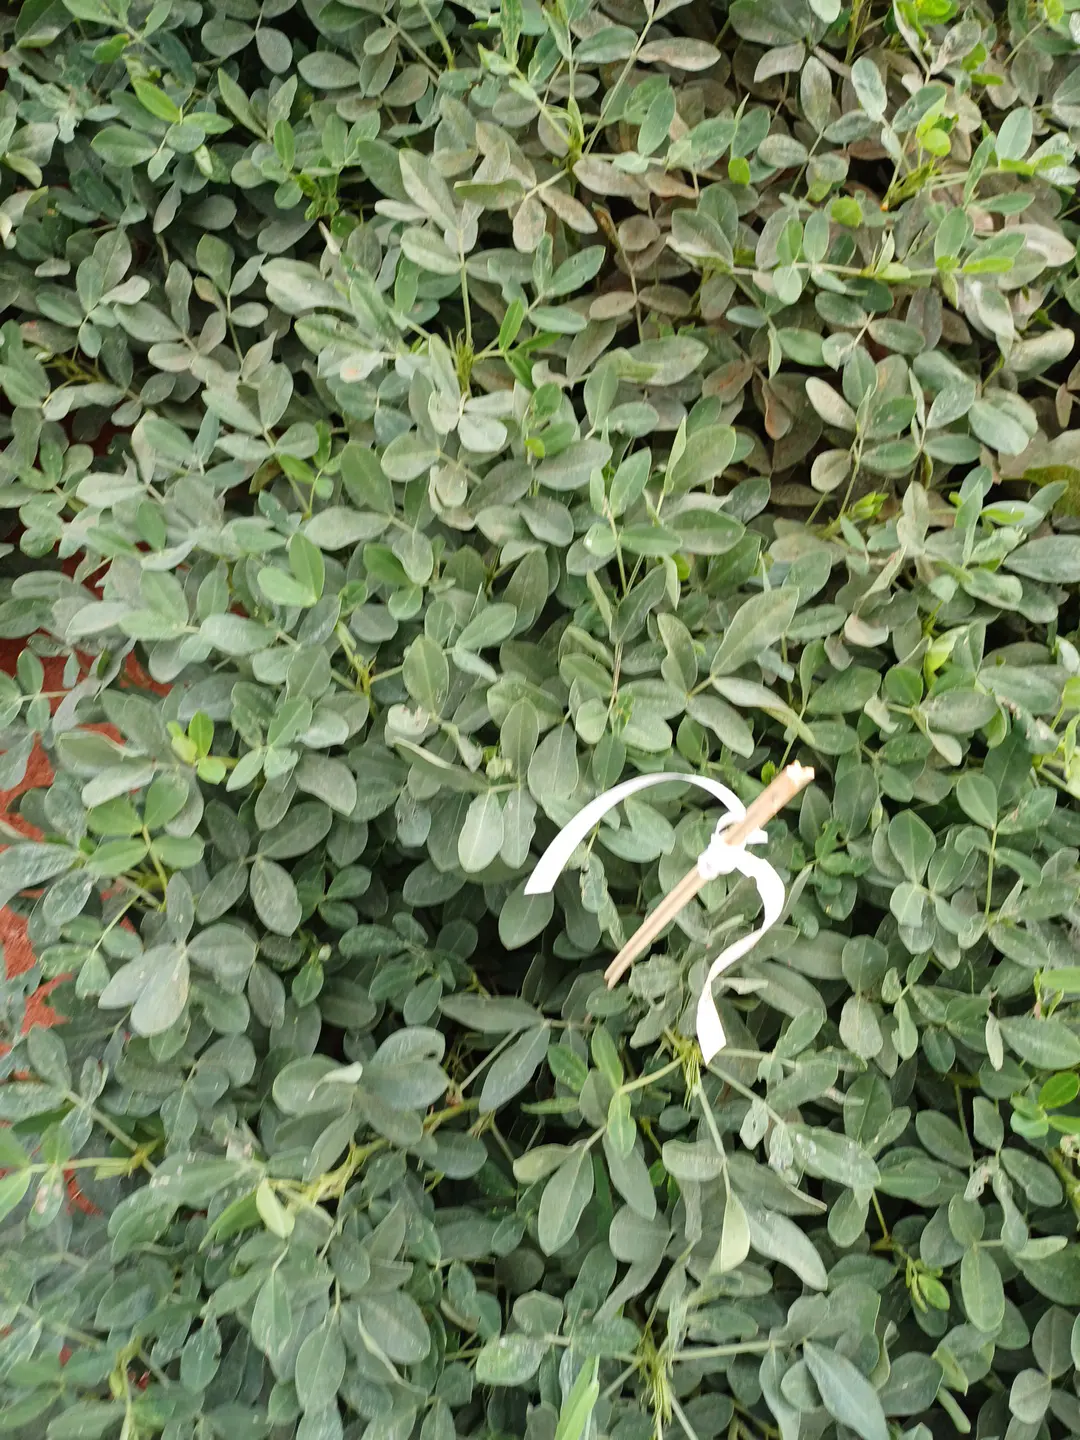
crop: groundnut
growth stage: pegging
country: Kenya
